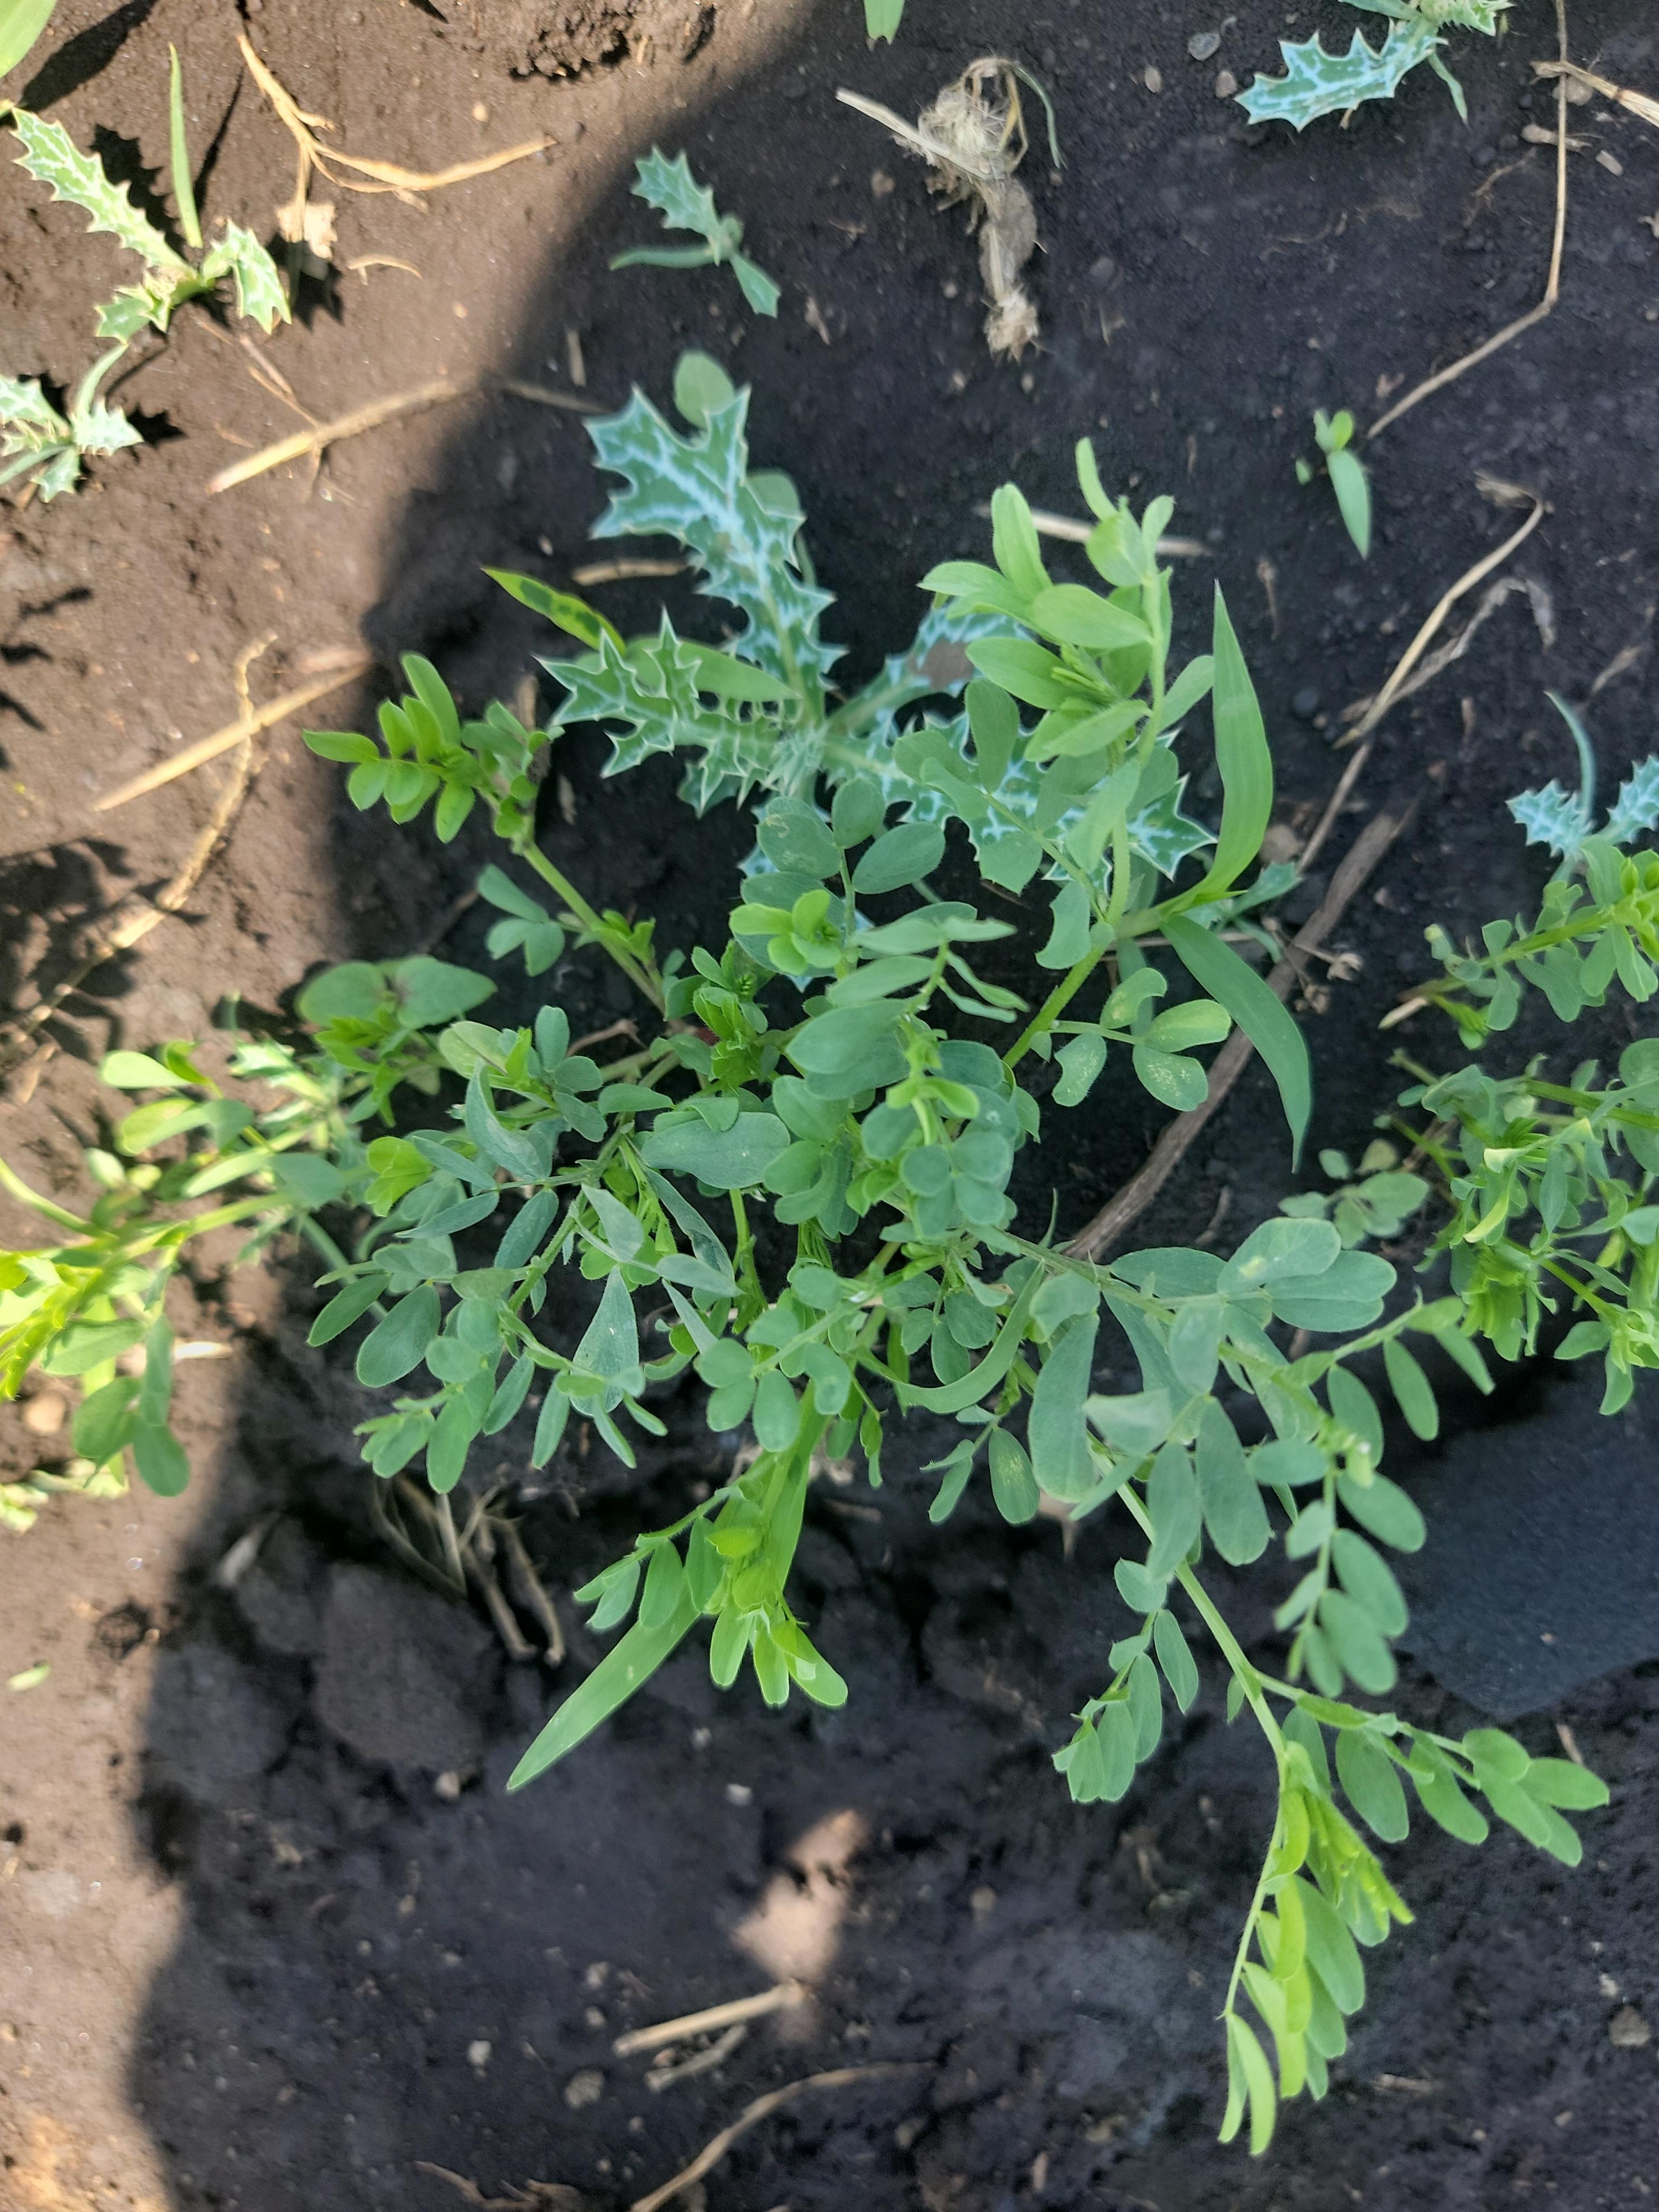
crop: lentil
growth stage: vegetative
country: Tanzania
